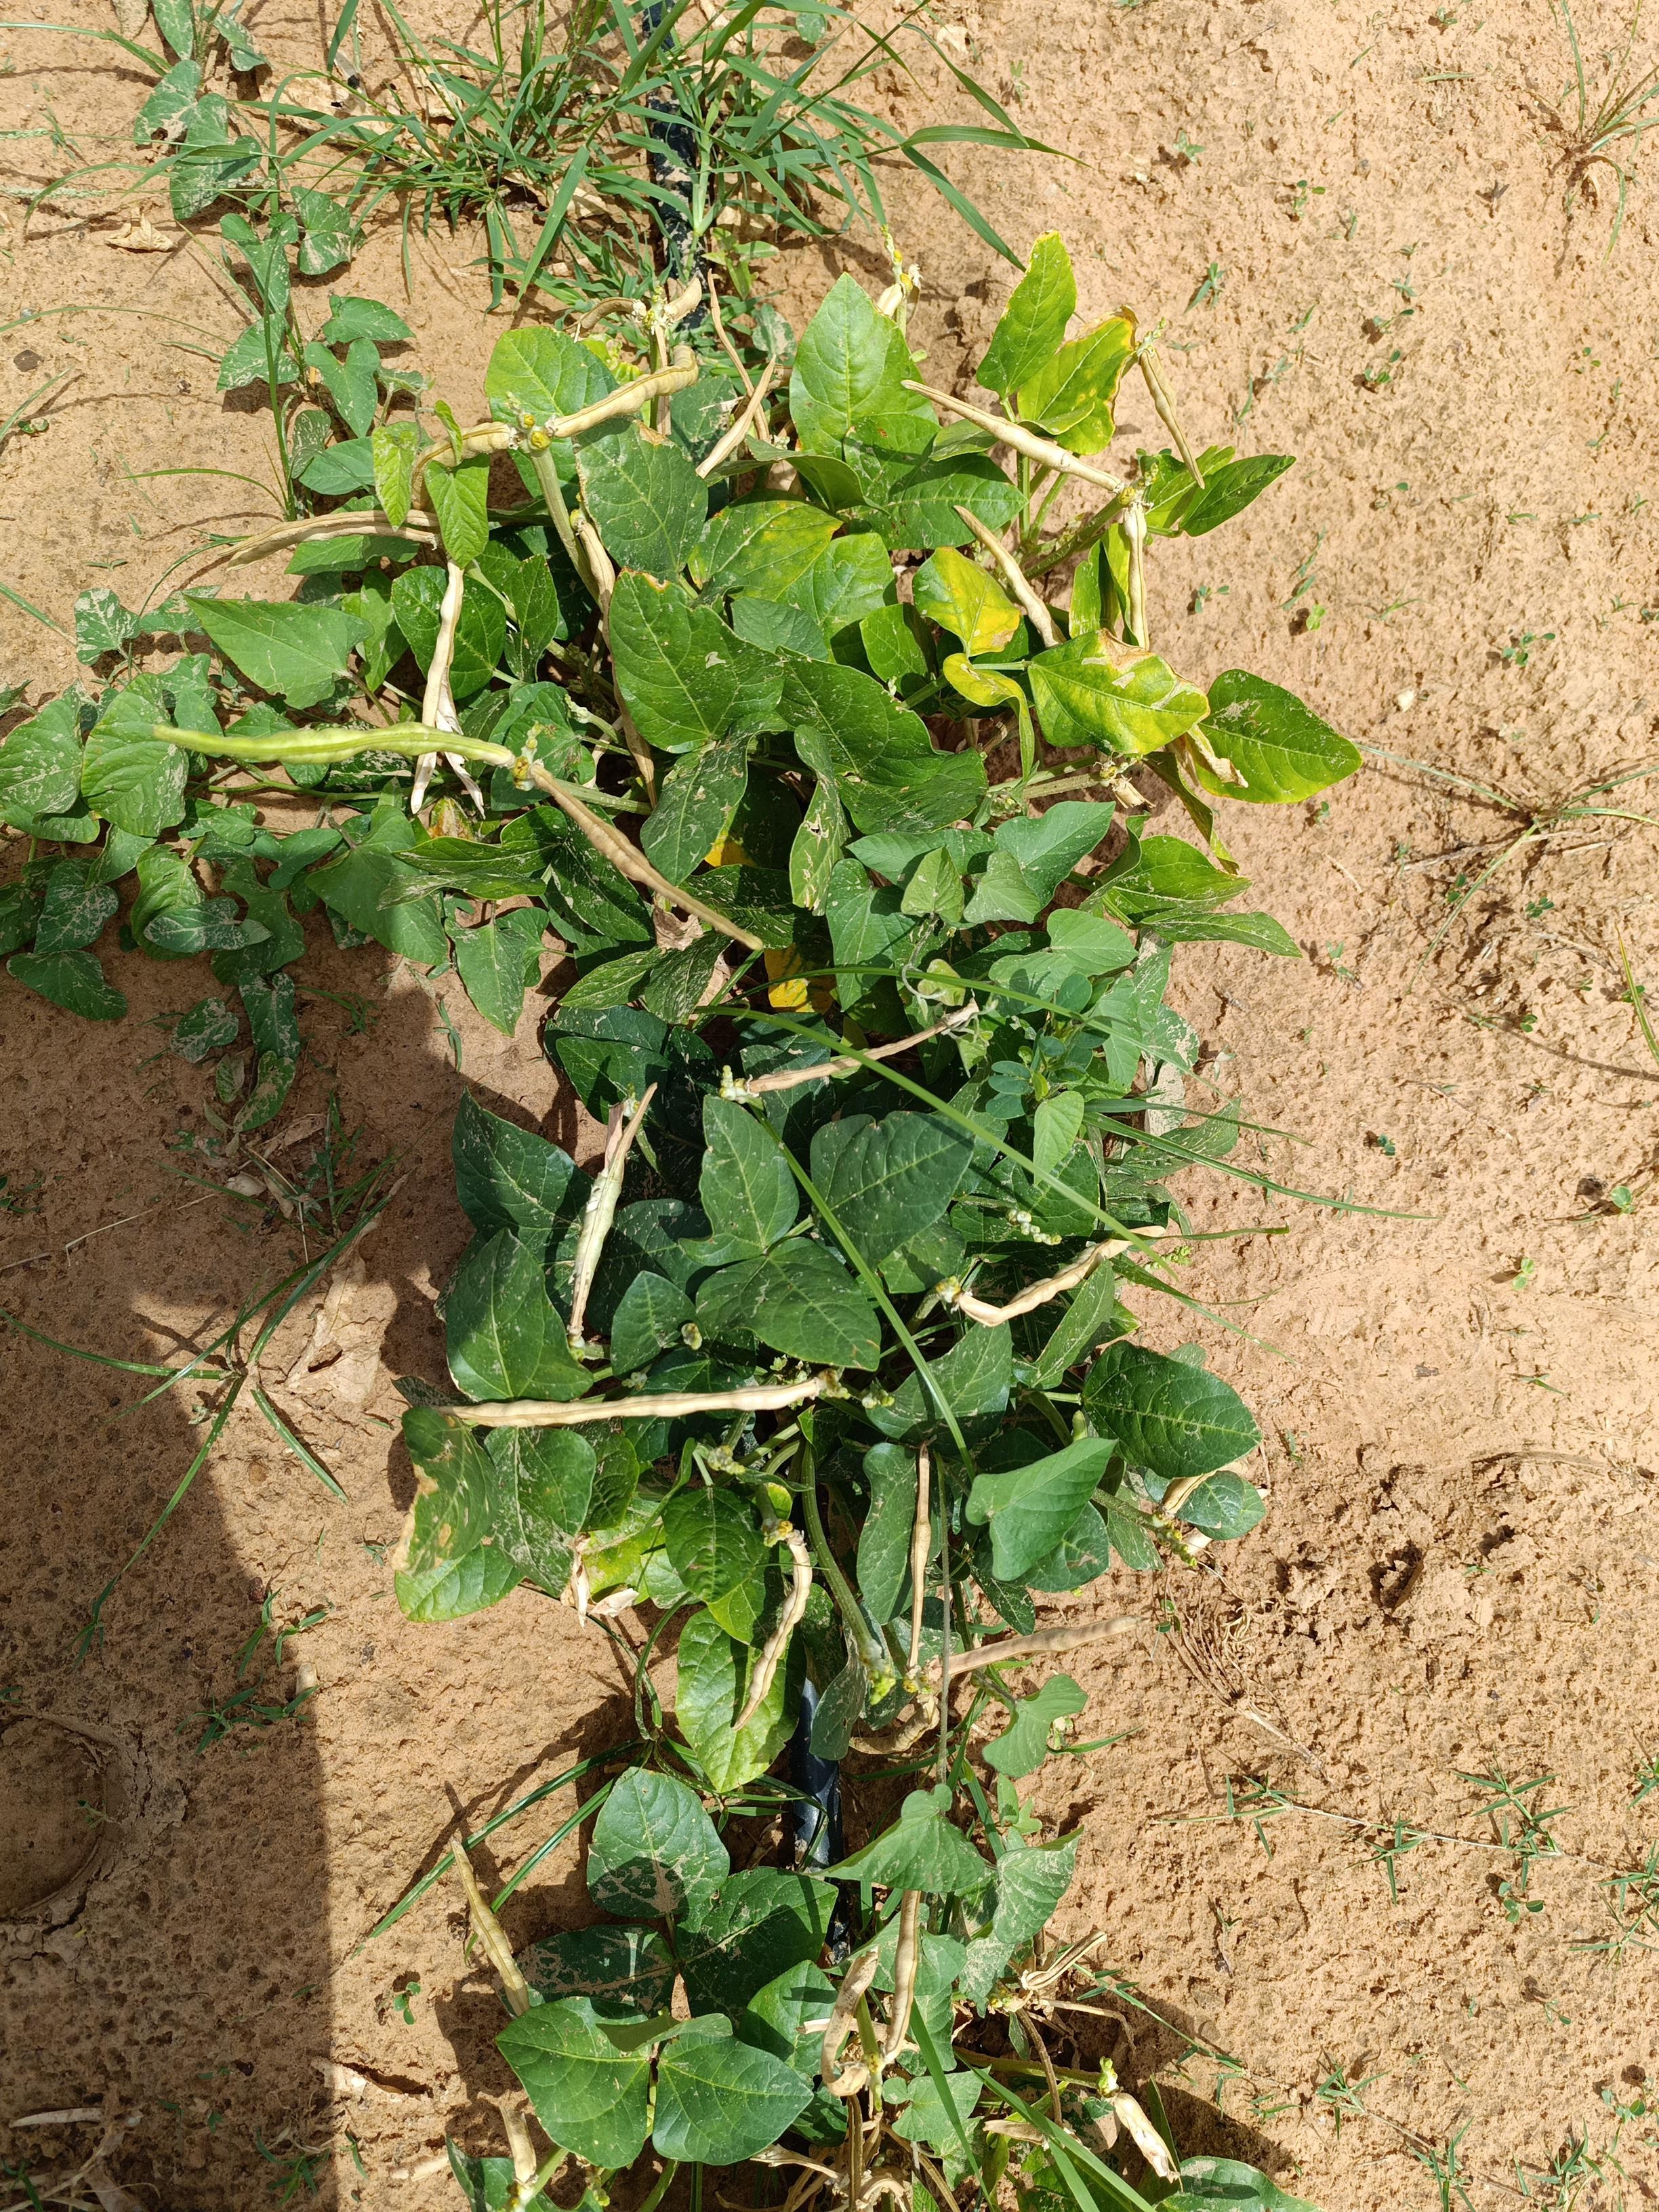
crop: cowpea
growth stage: development pod
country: Nigeria
